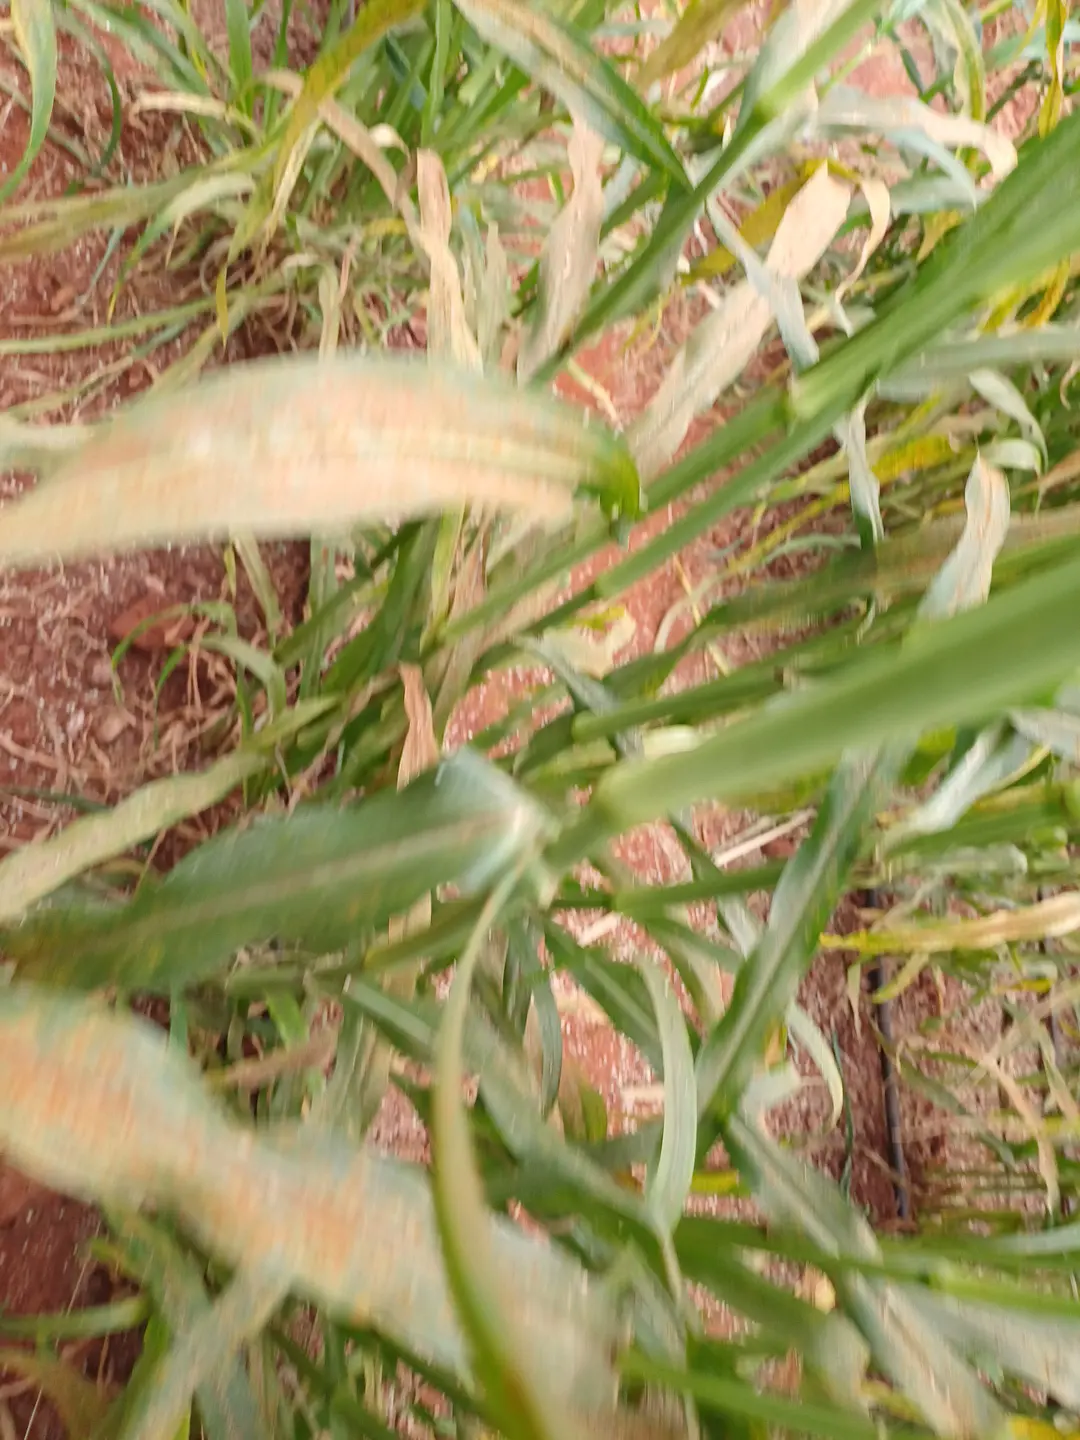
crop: pearl millet
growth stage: filling grain
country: Kenya
